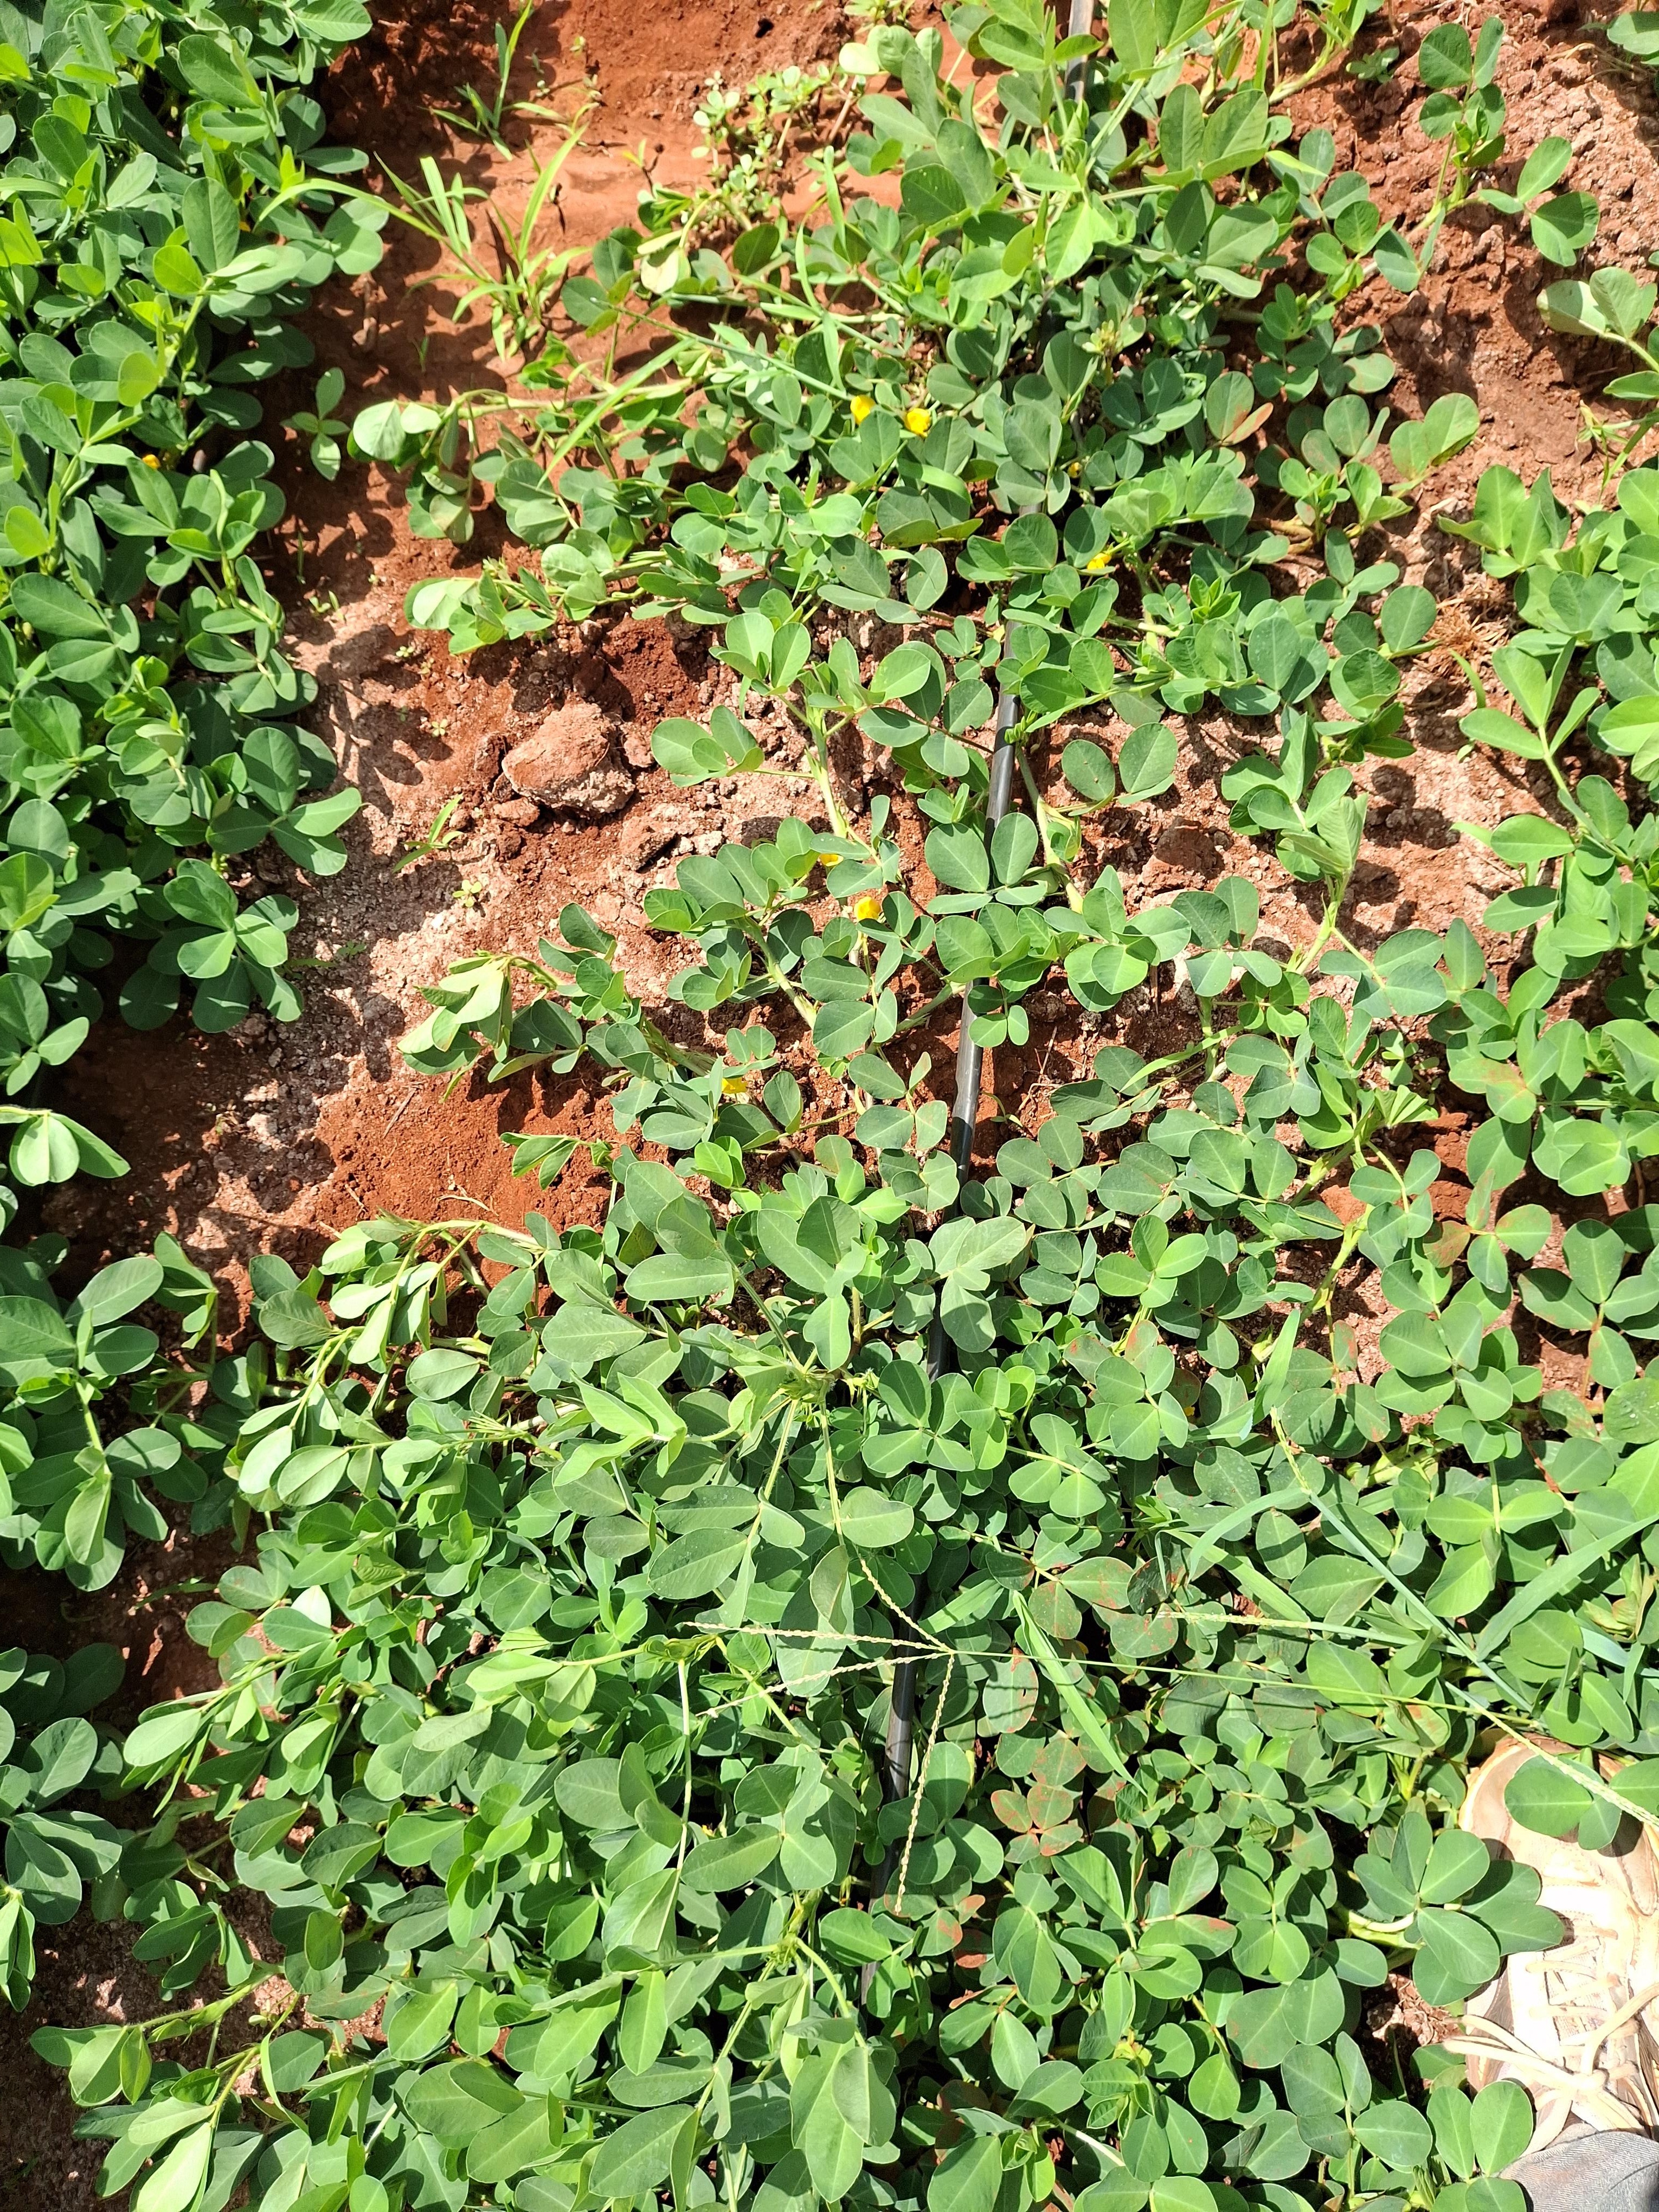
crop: groundnut
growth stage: flowering
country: Kenya
